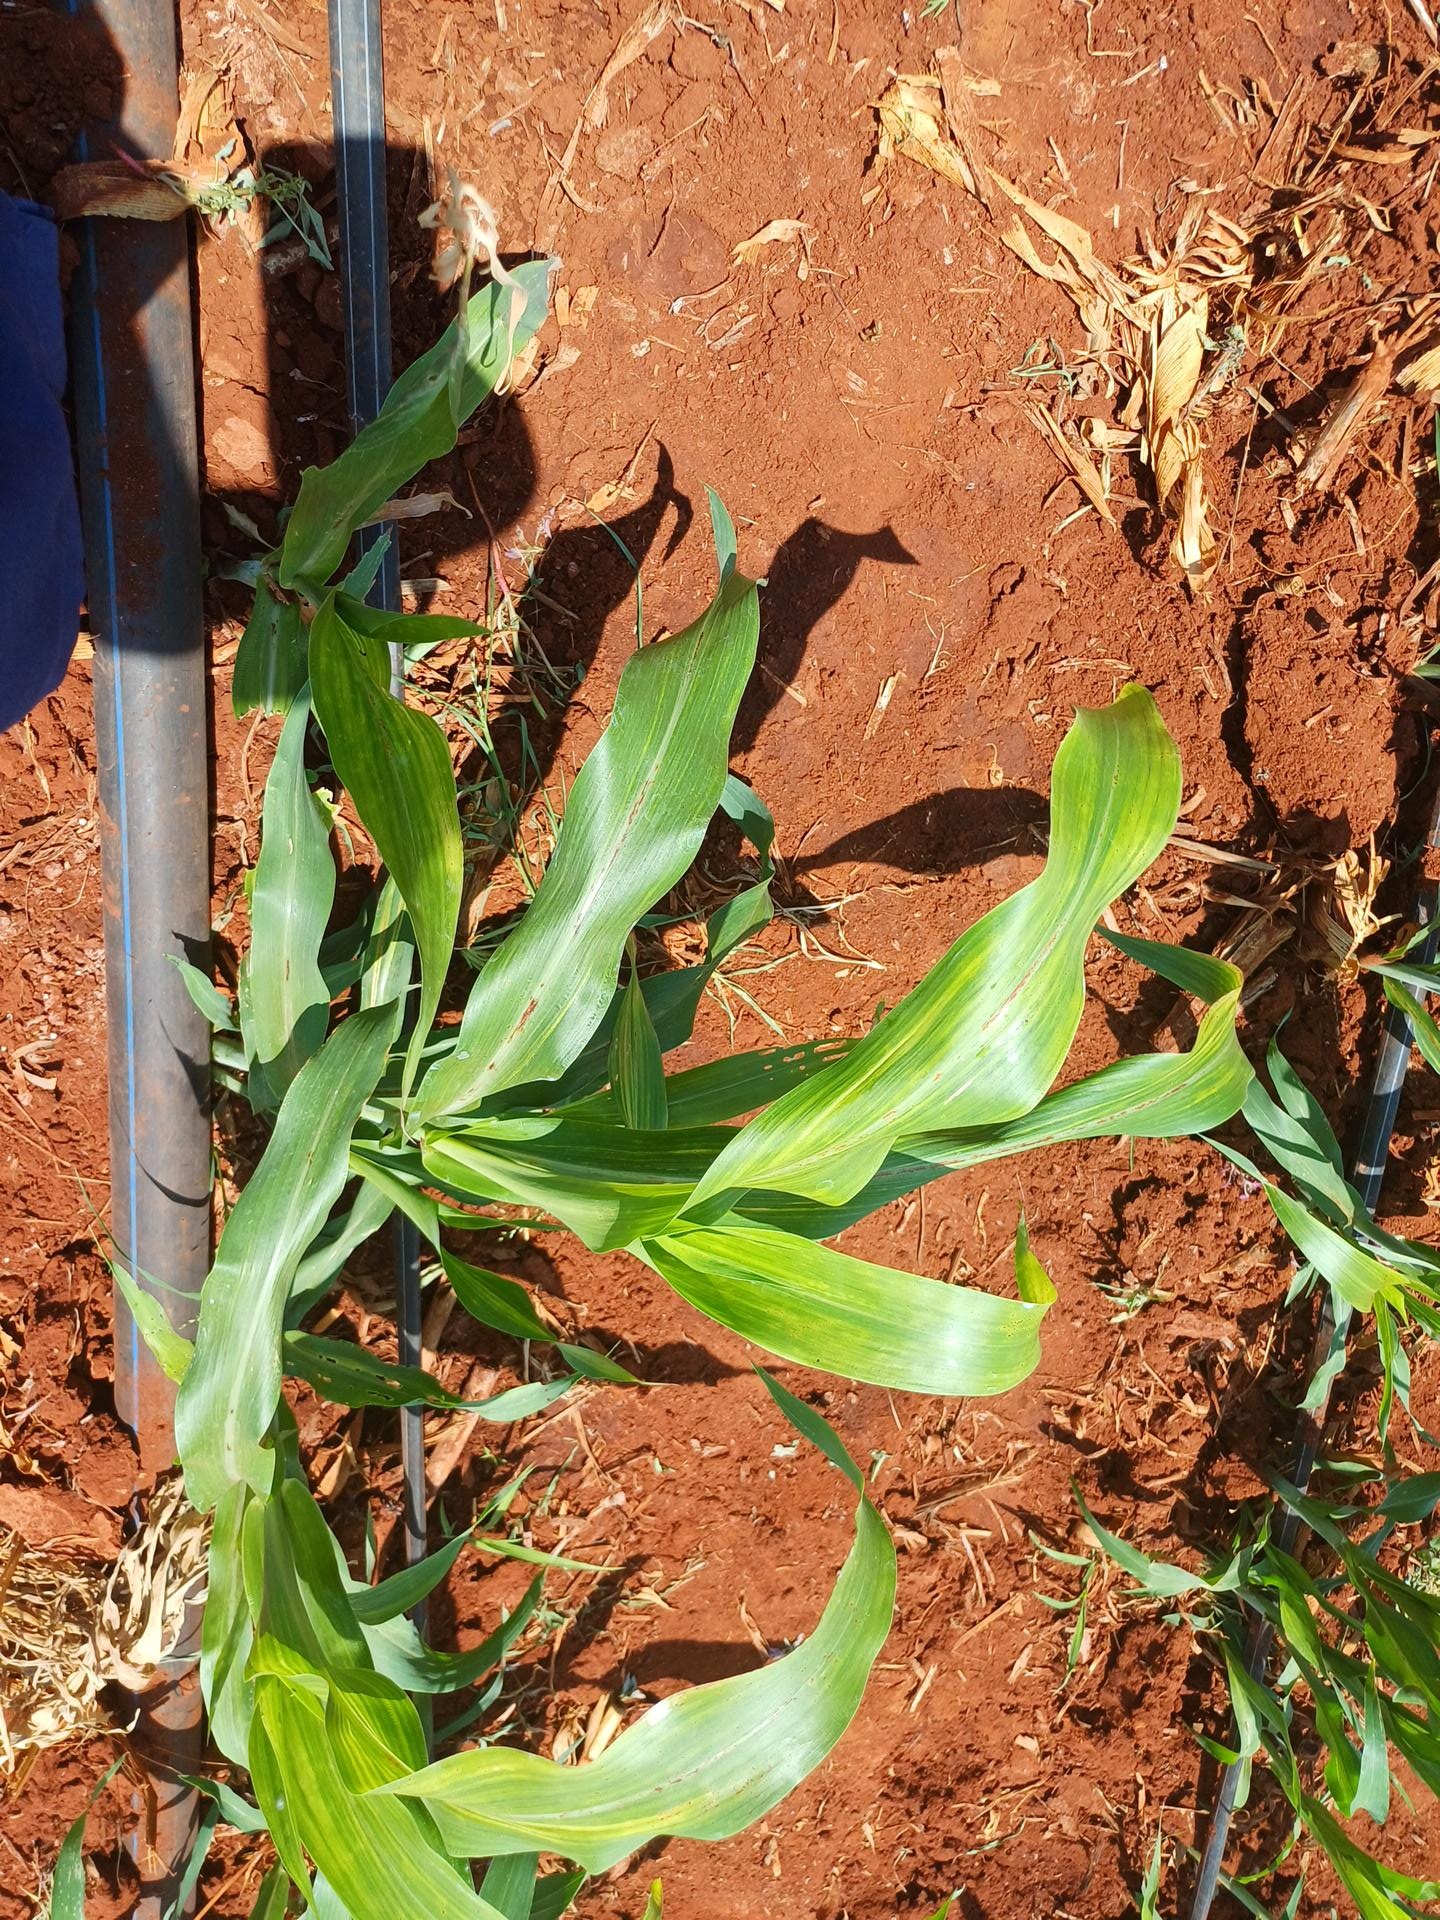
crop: sorghum
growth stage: vegetative
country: Kenya
